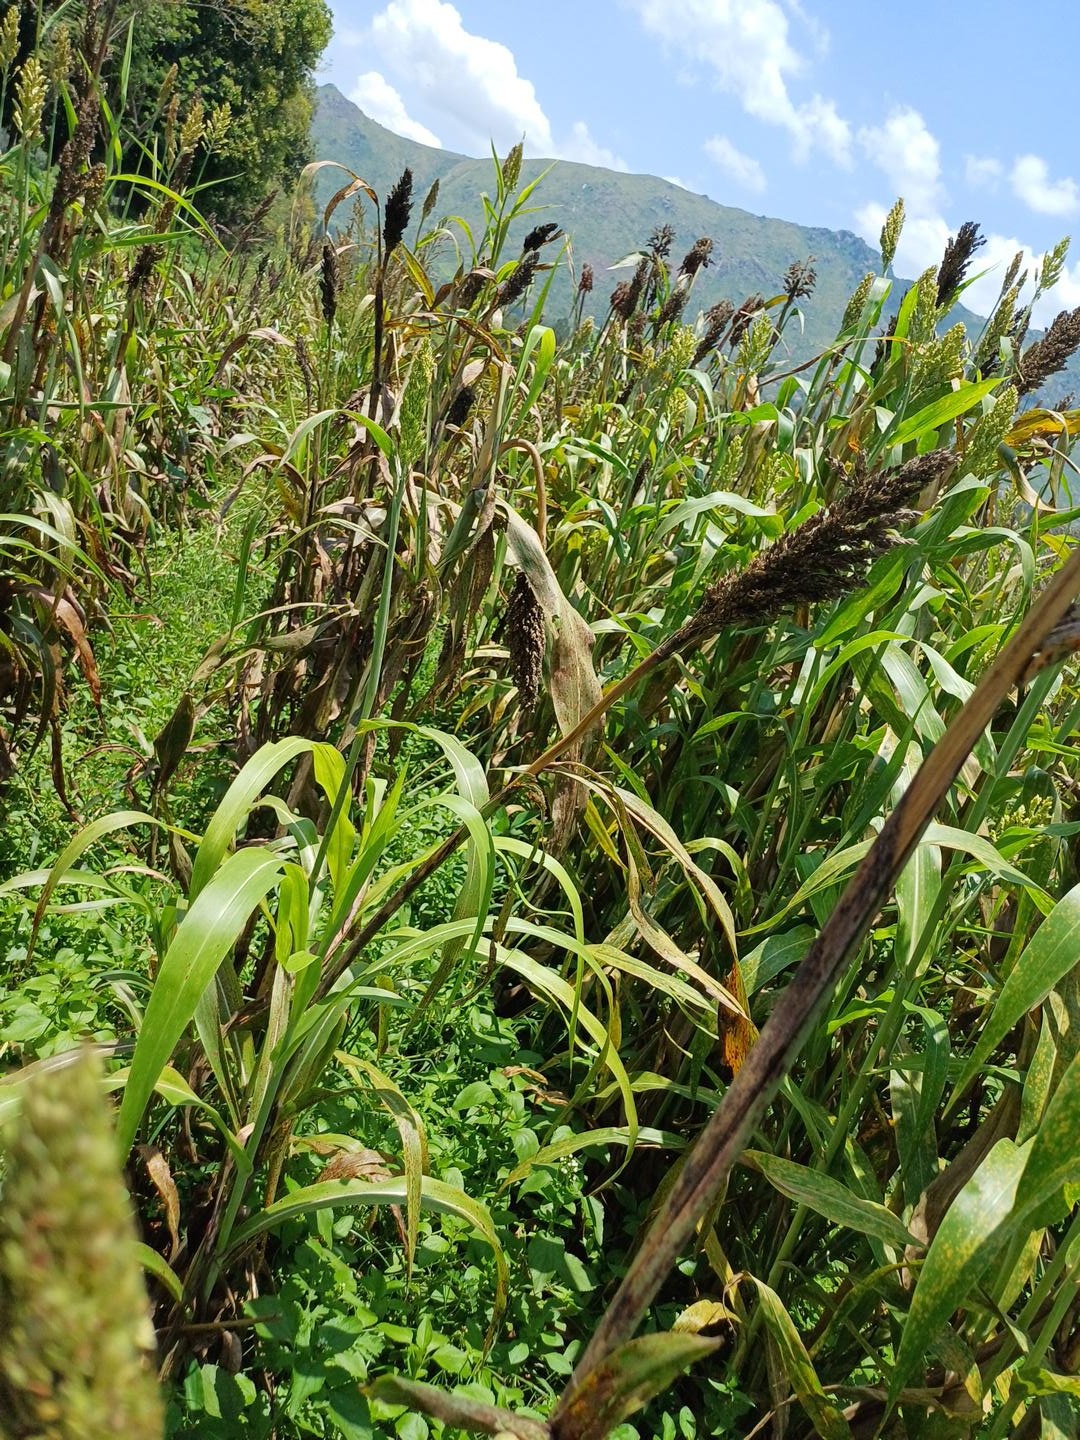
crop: sorghum
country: Kenya
